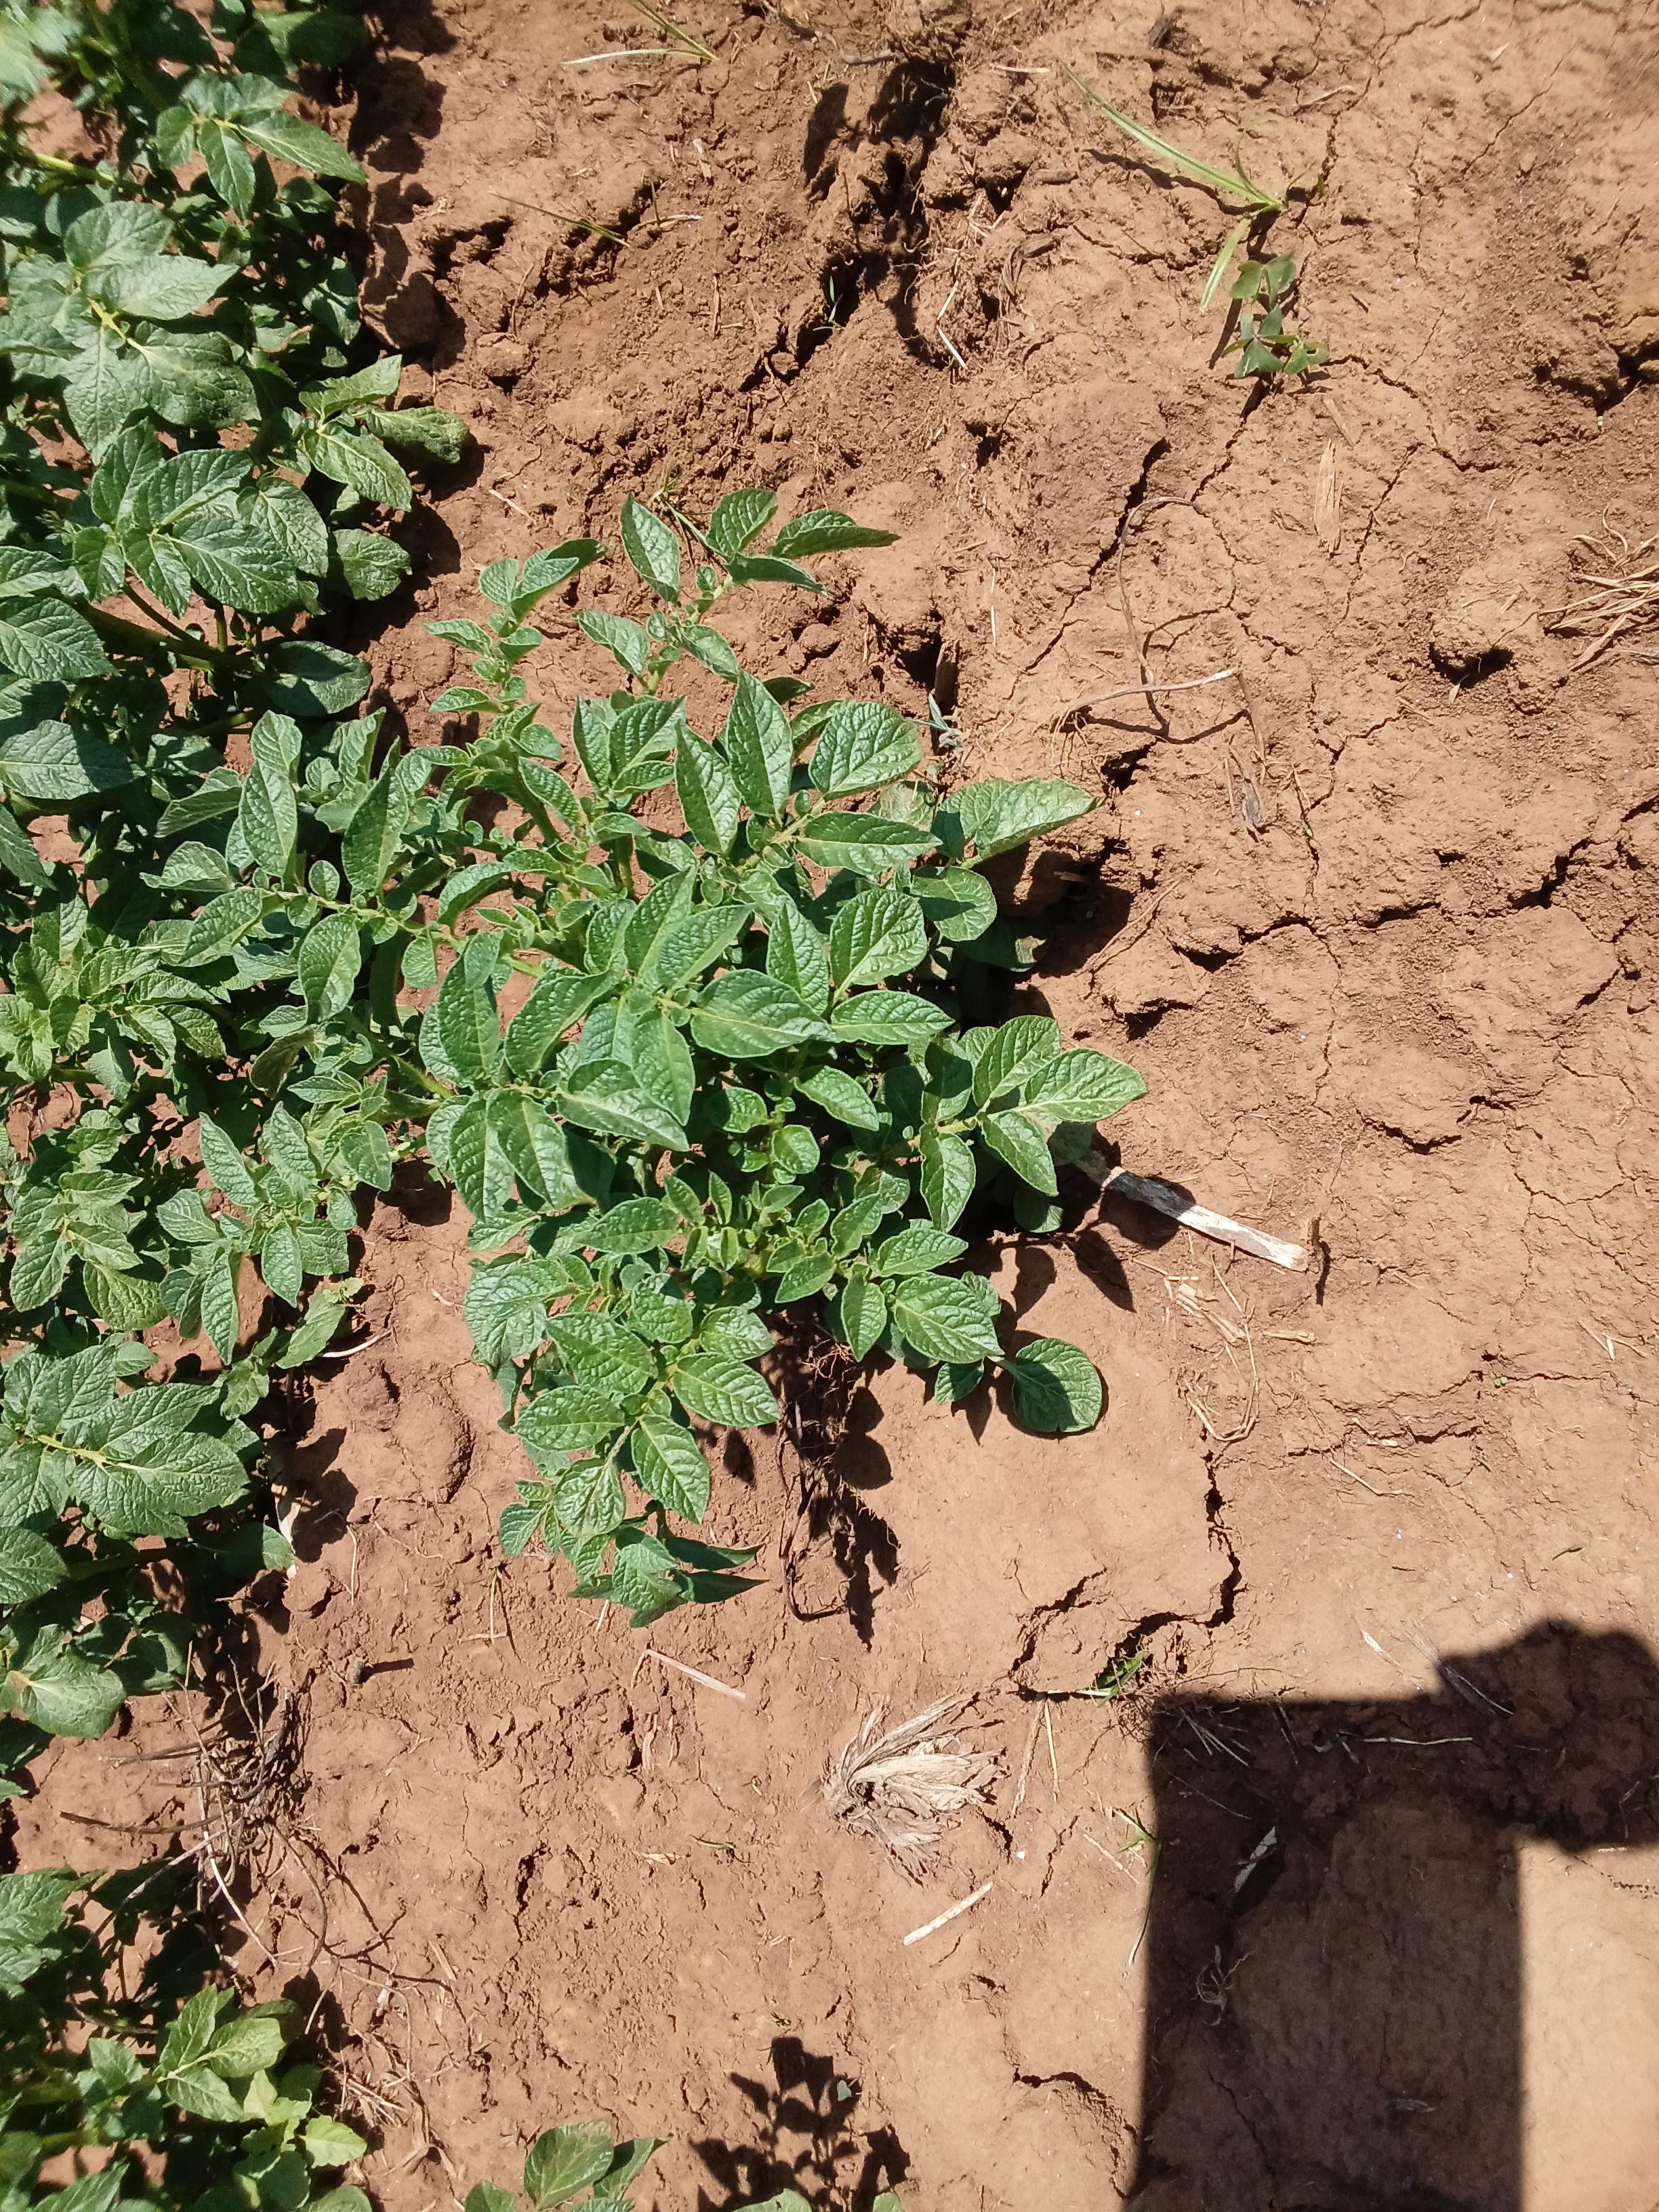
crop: potato
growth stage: vegetative
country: Kenya
